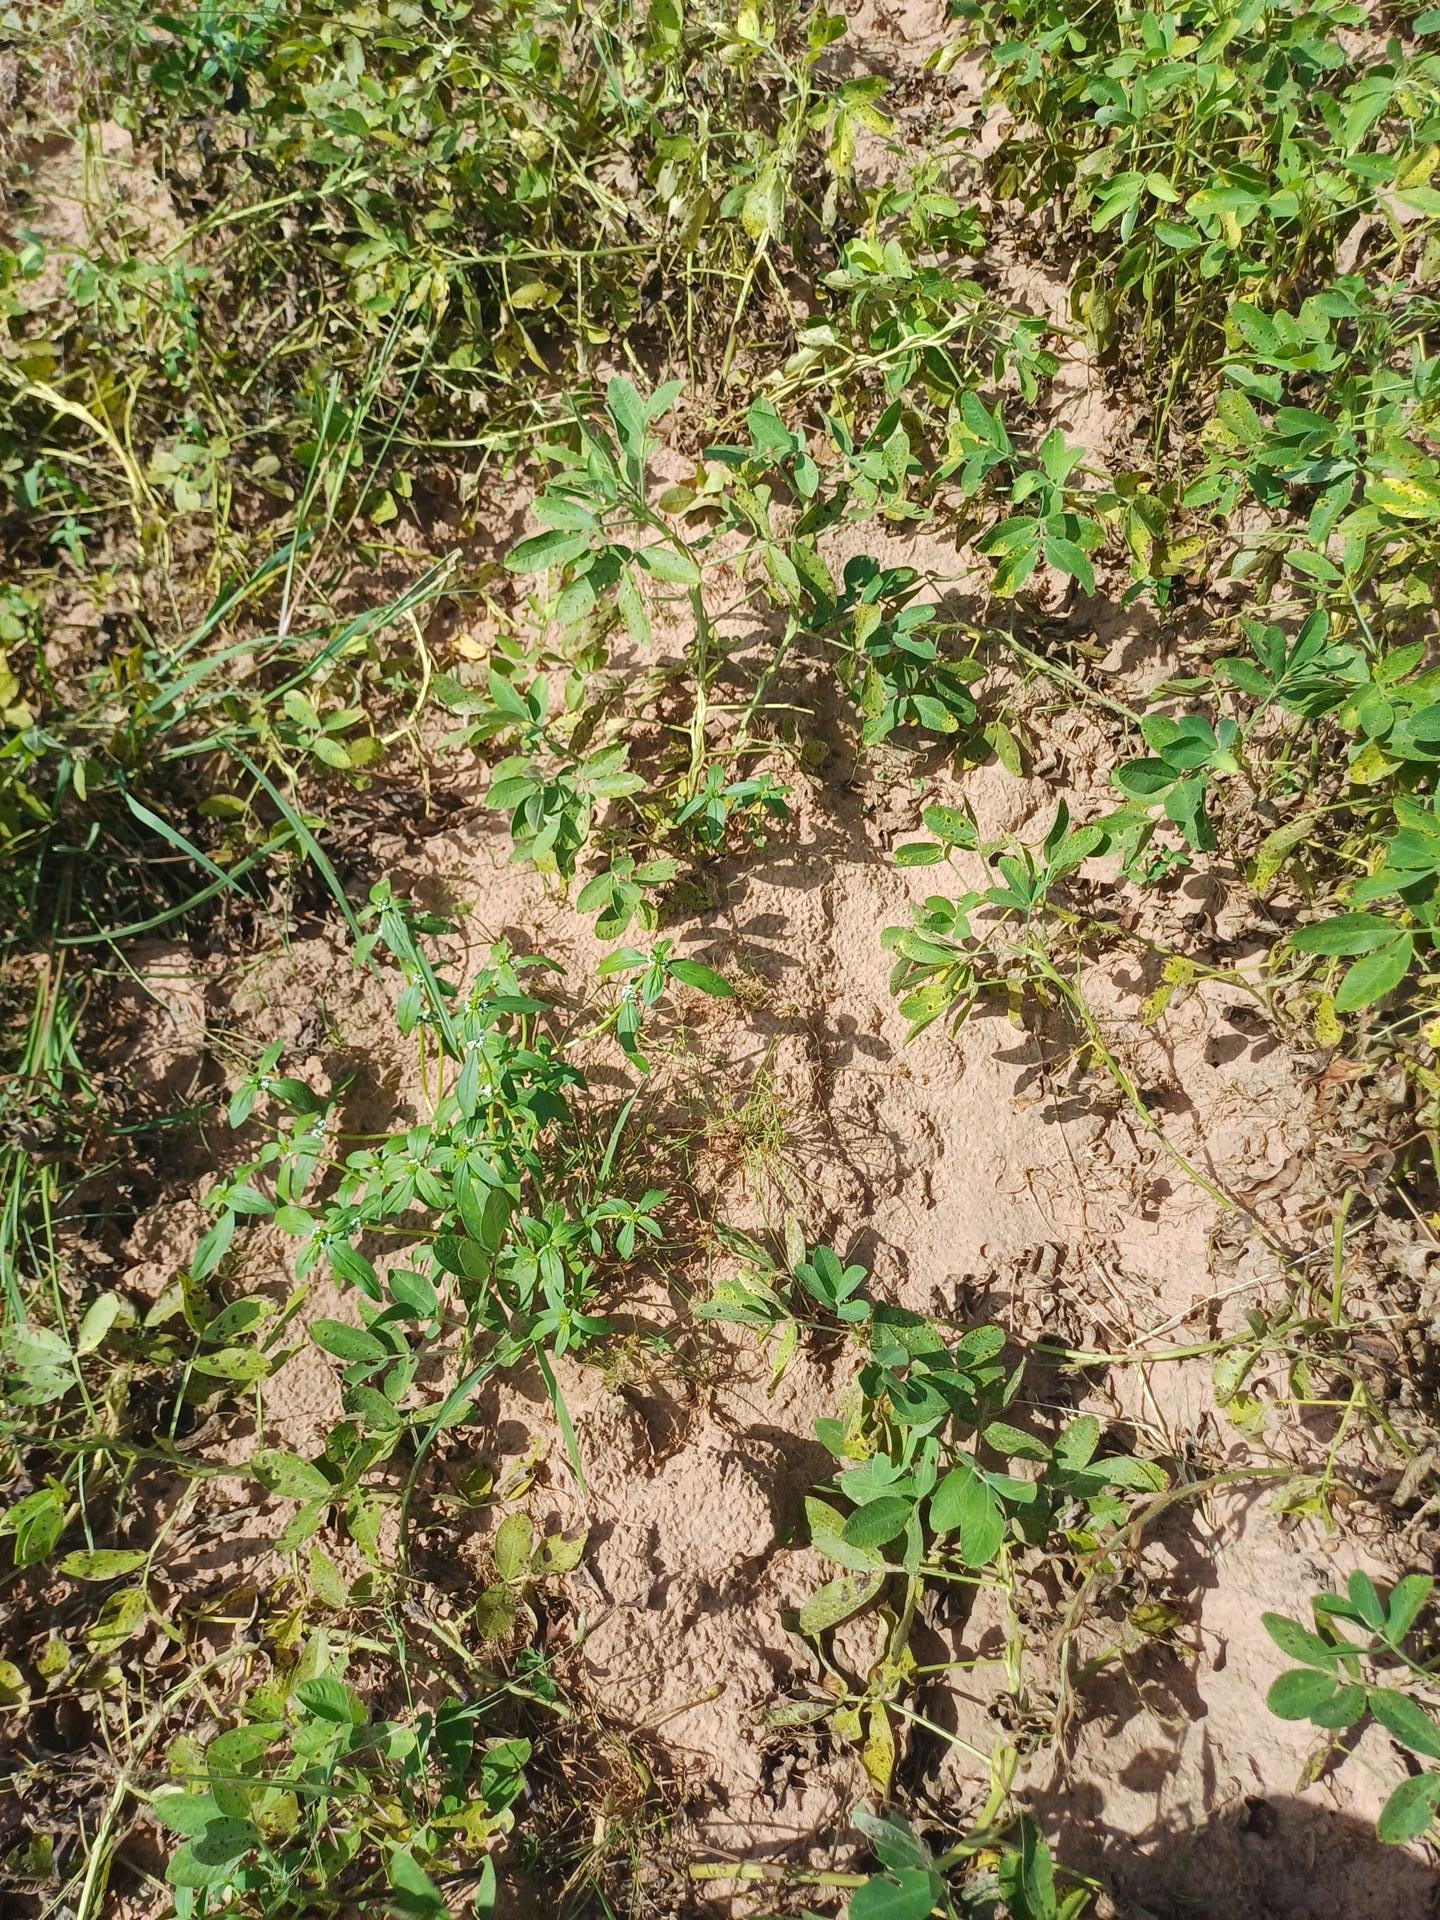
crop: groundnut
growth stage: flowering
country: Senegal
